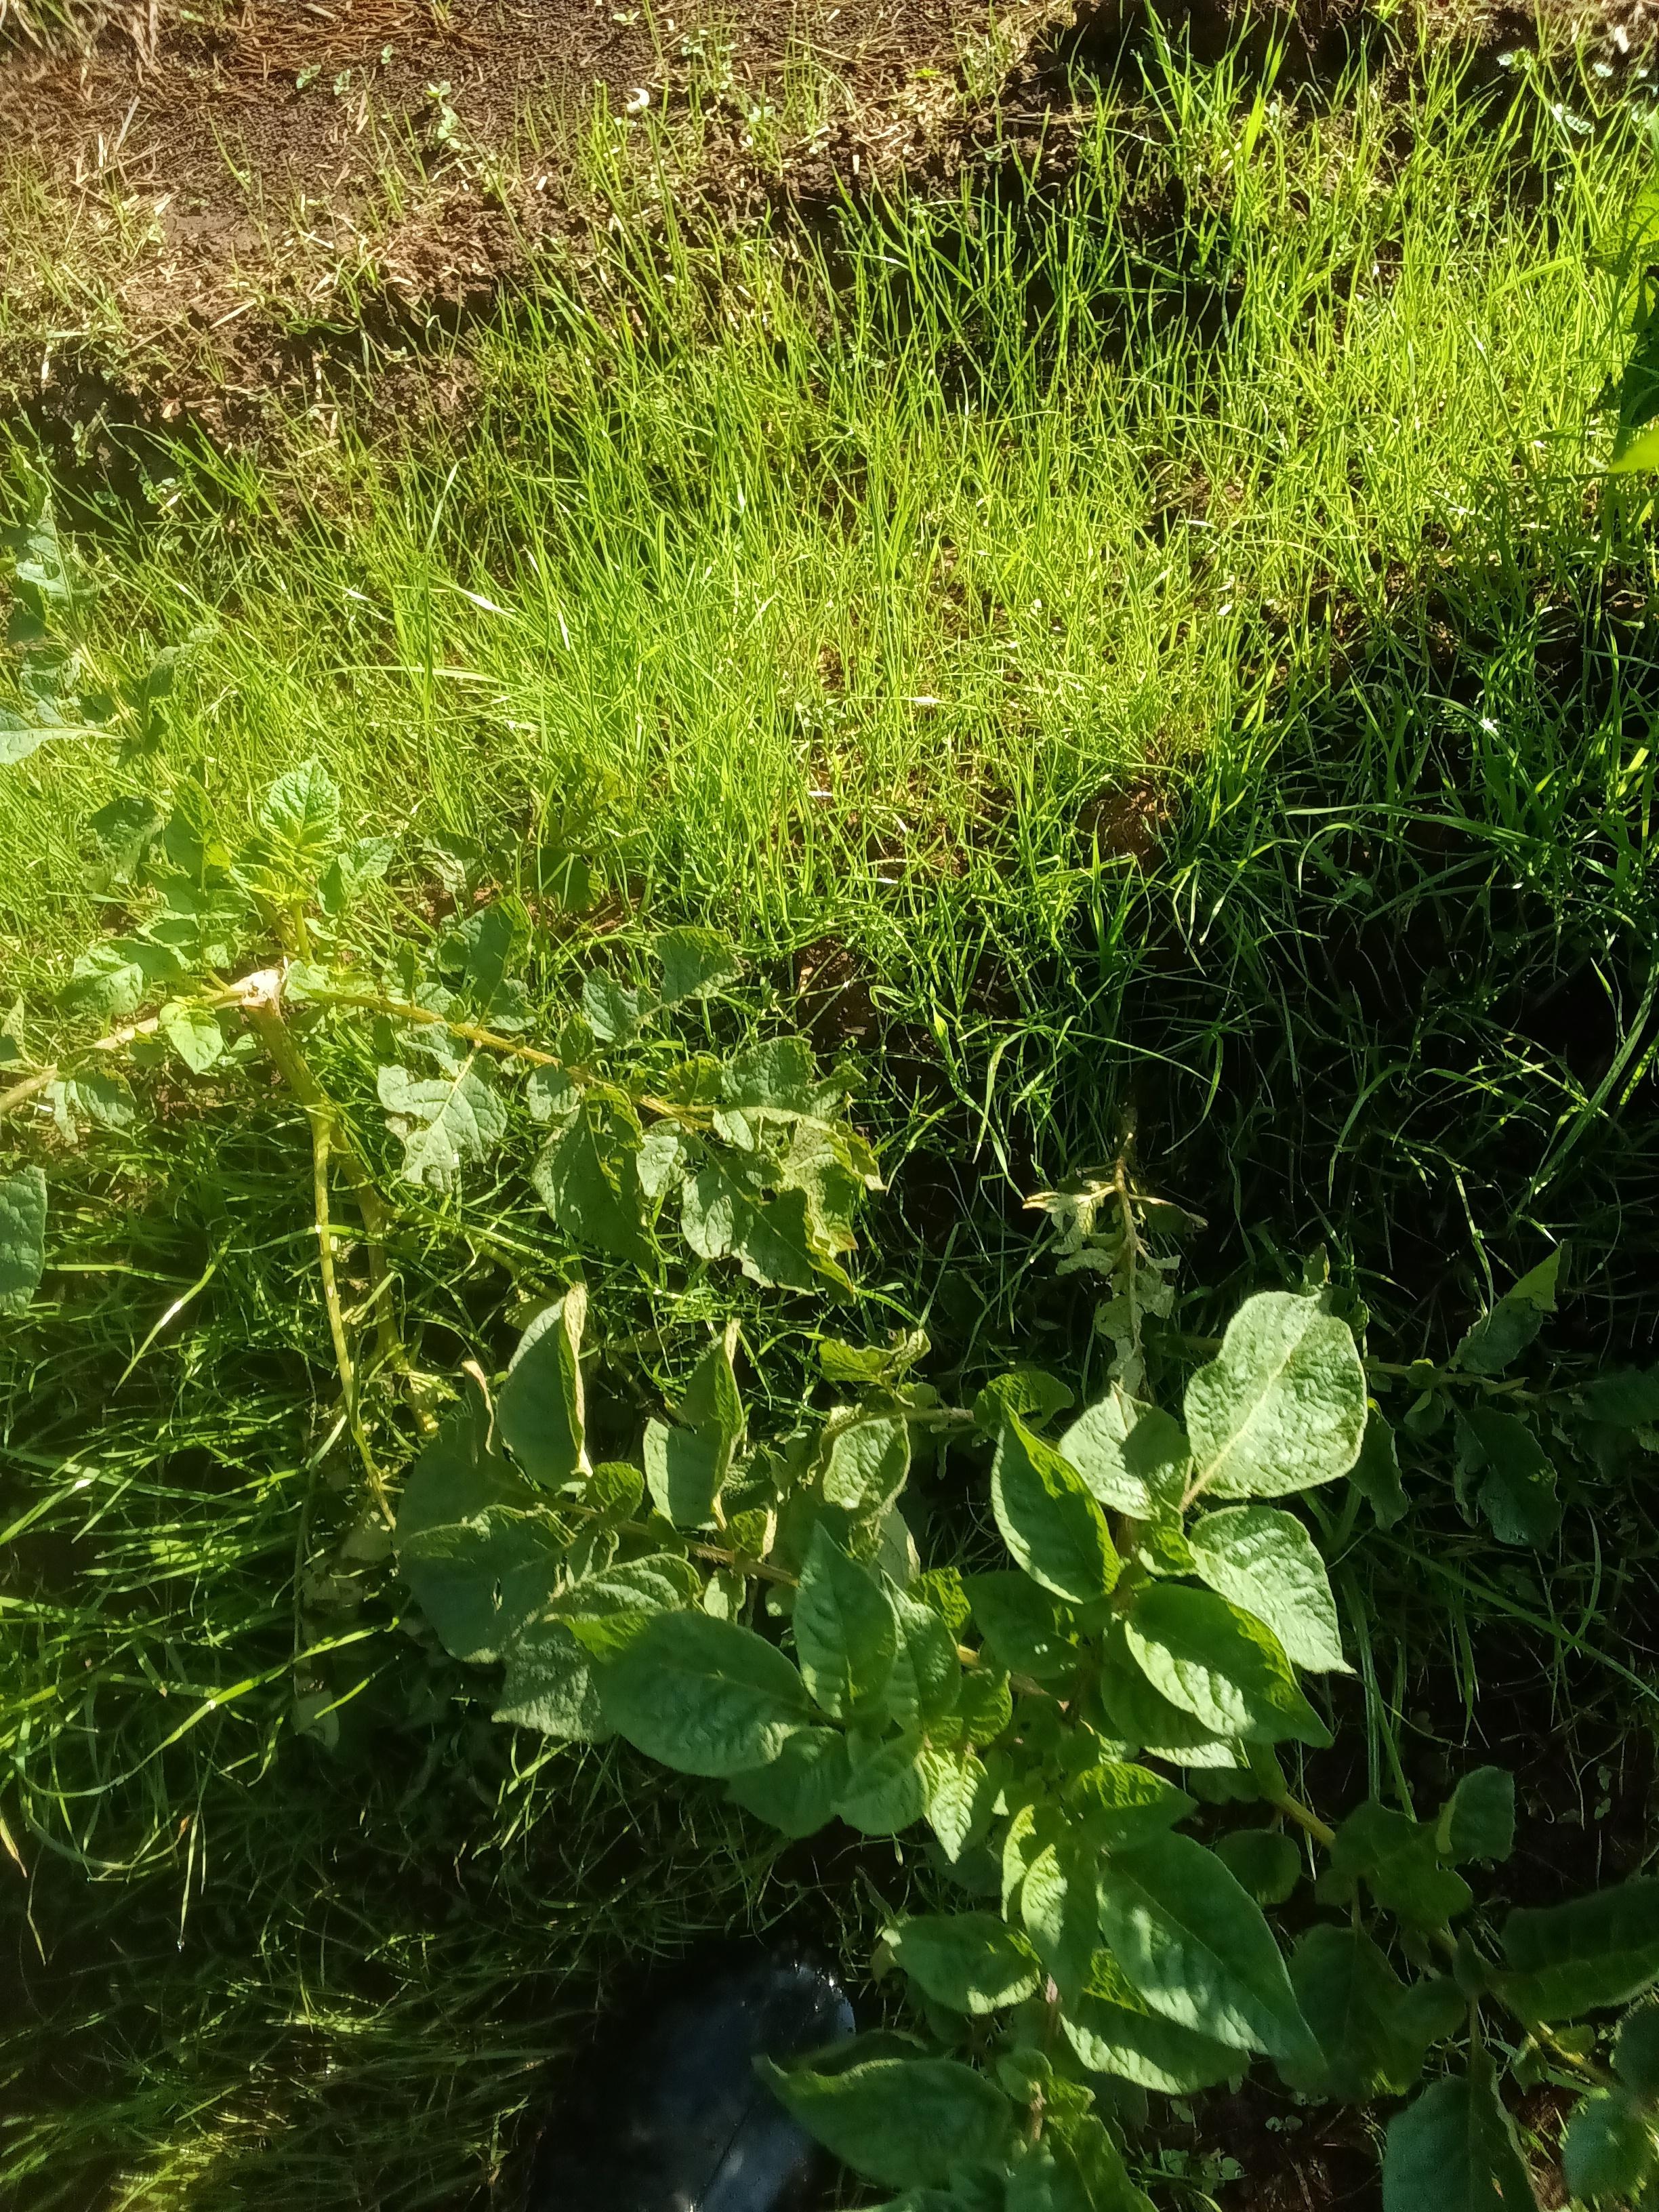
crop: potato
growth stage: vegetative
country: Kenya
